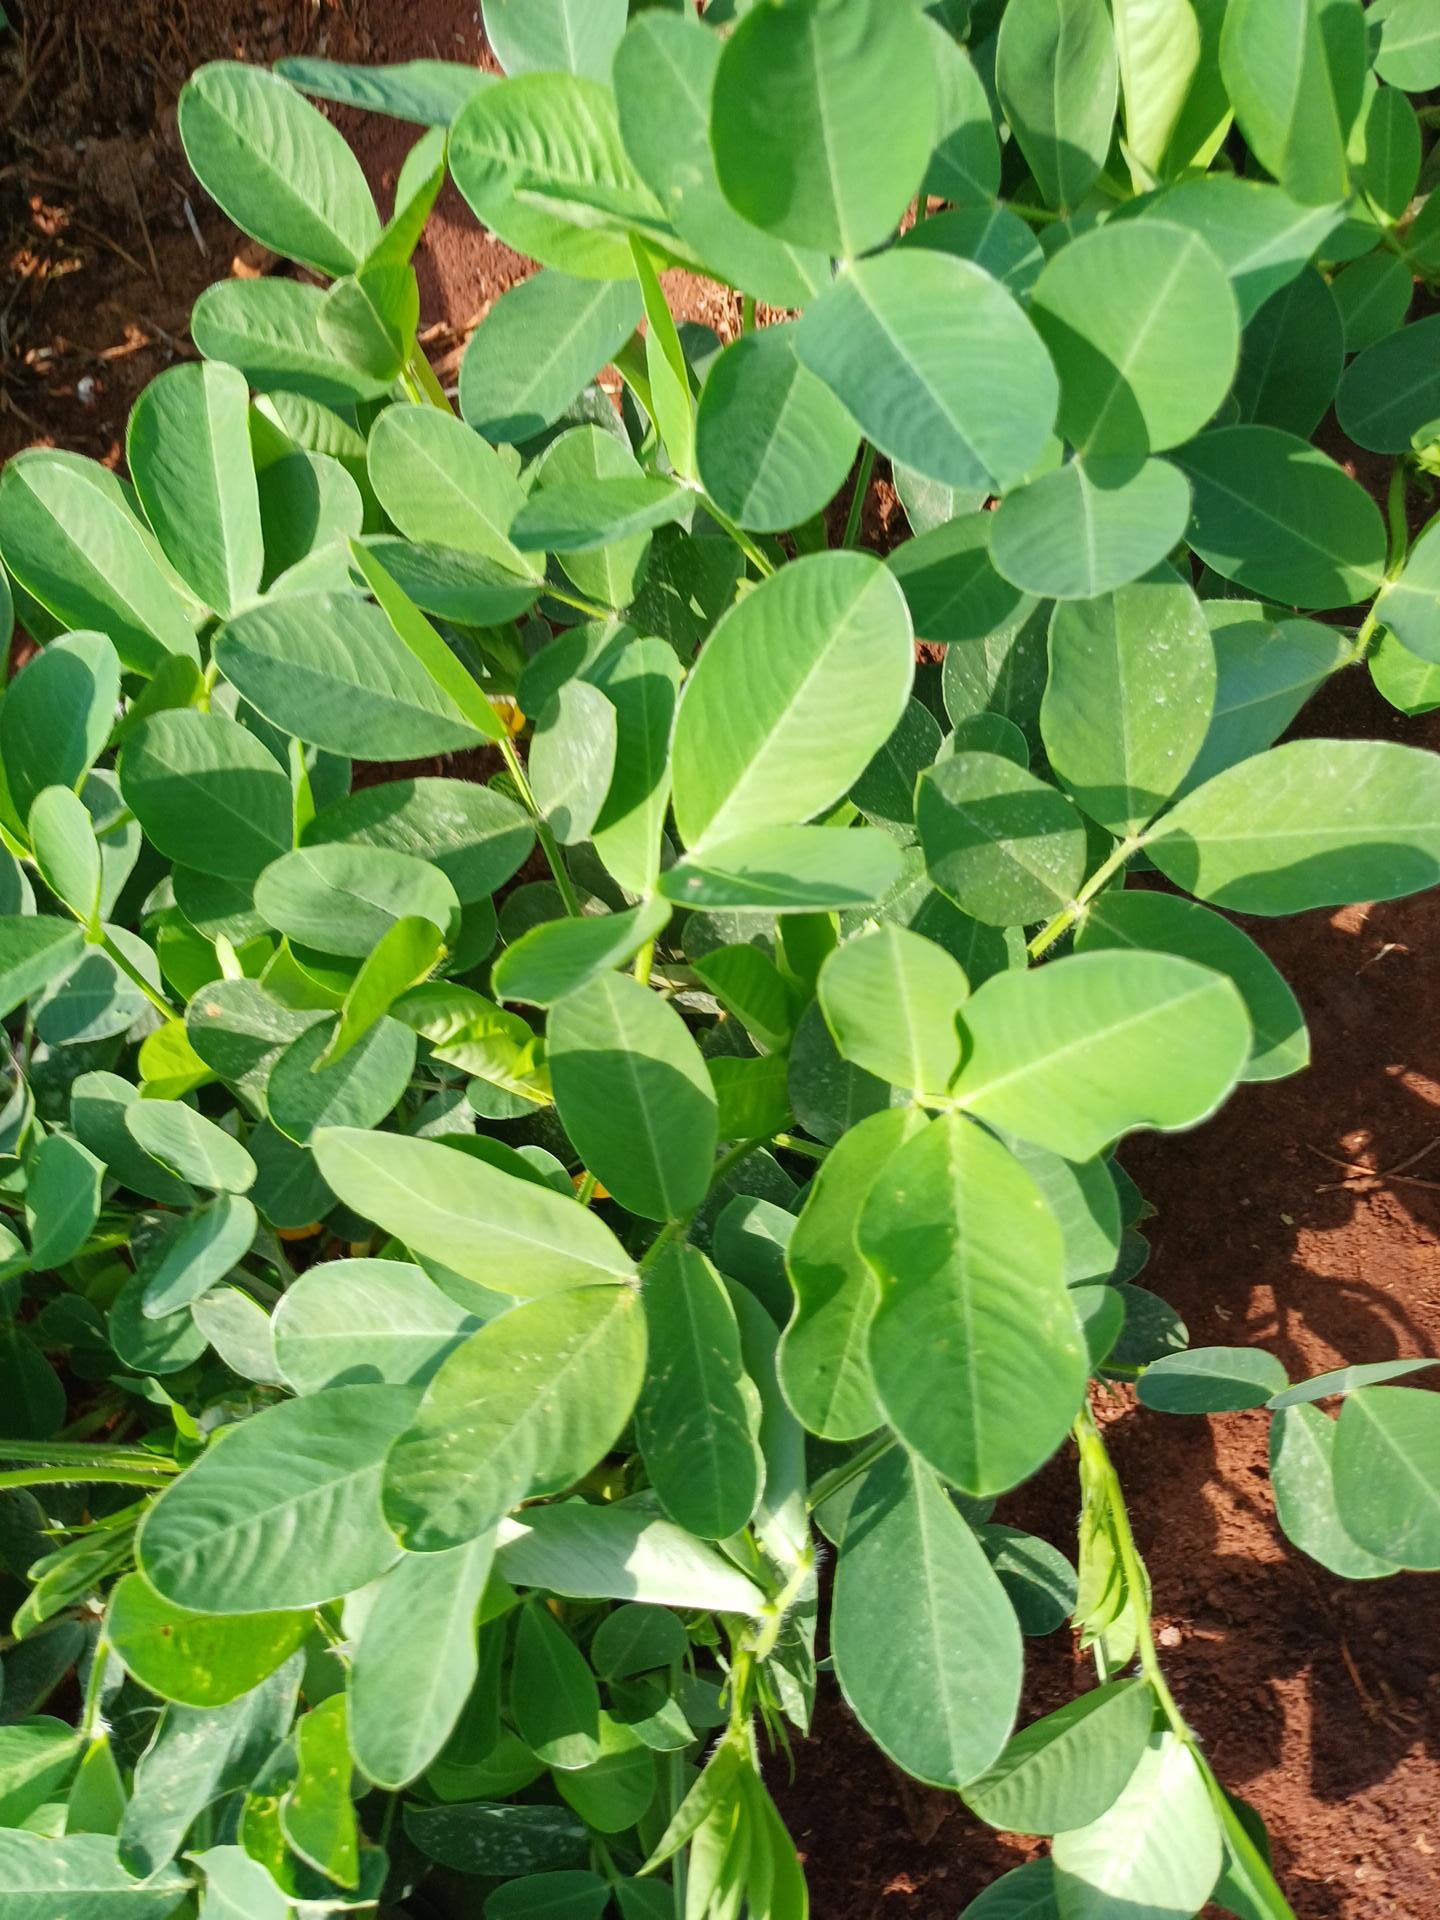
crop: groundnut
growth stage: flowering
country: Kenya
